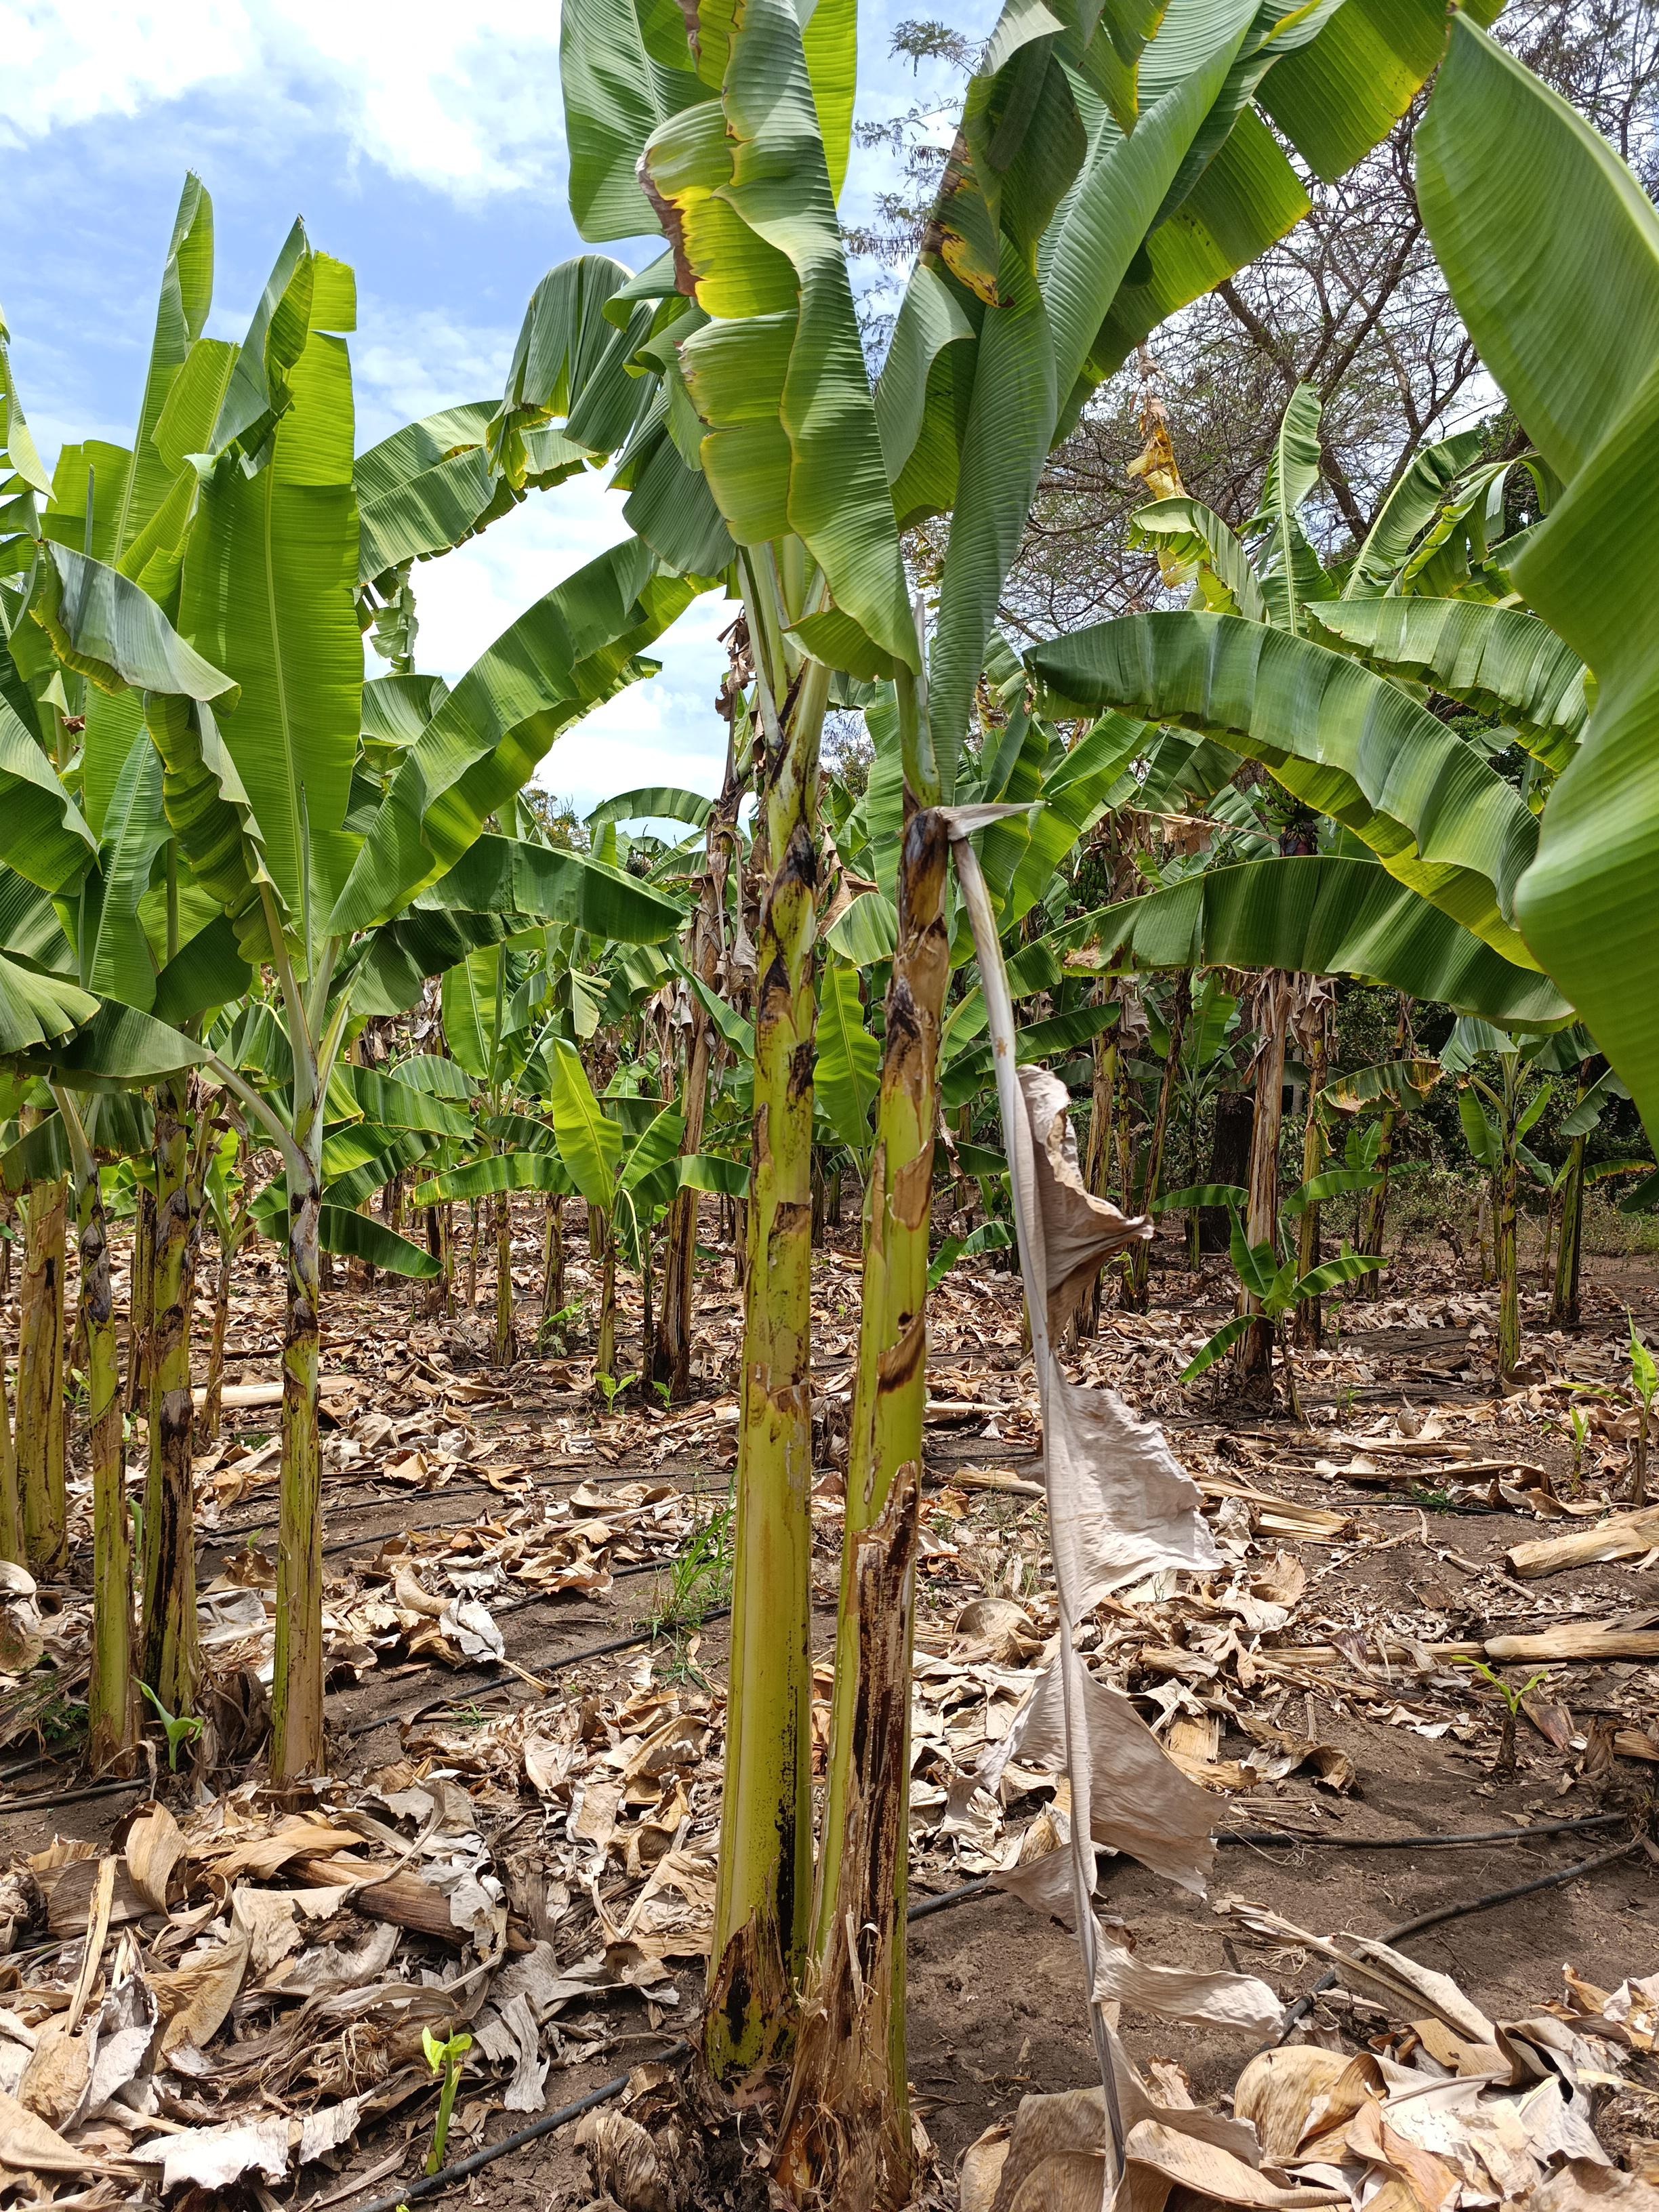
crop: banana
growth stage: vegetative
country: Tanzania
